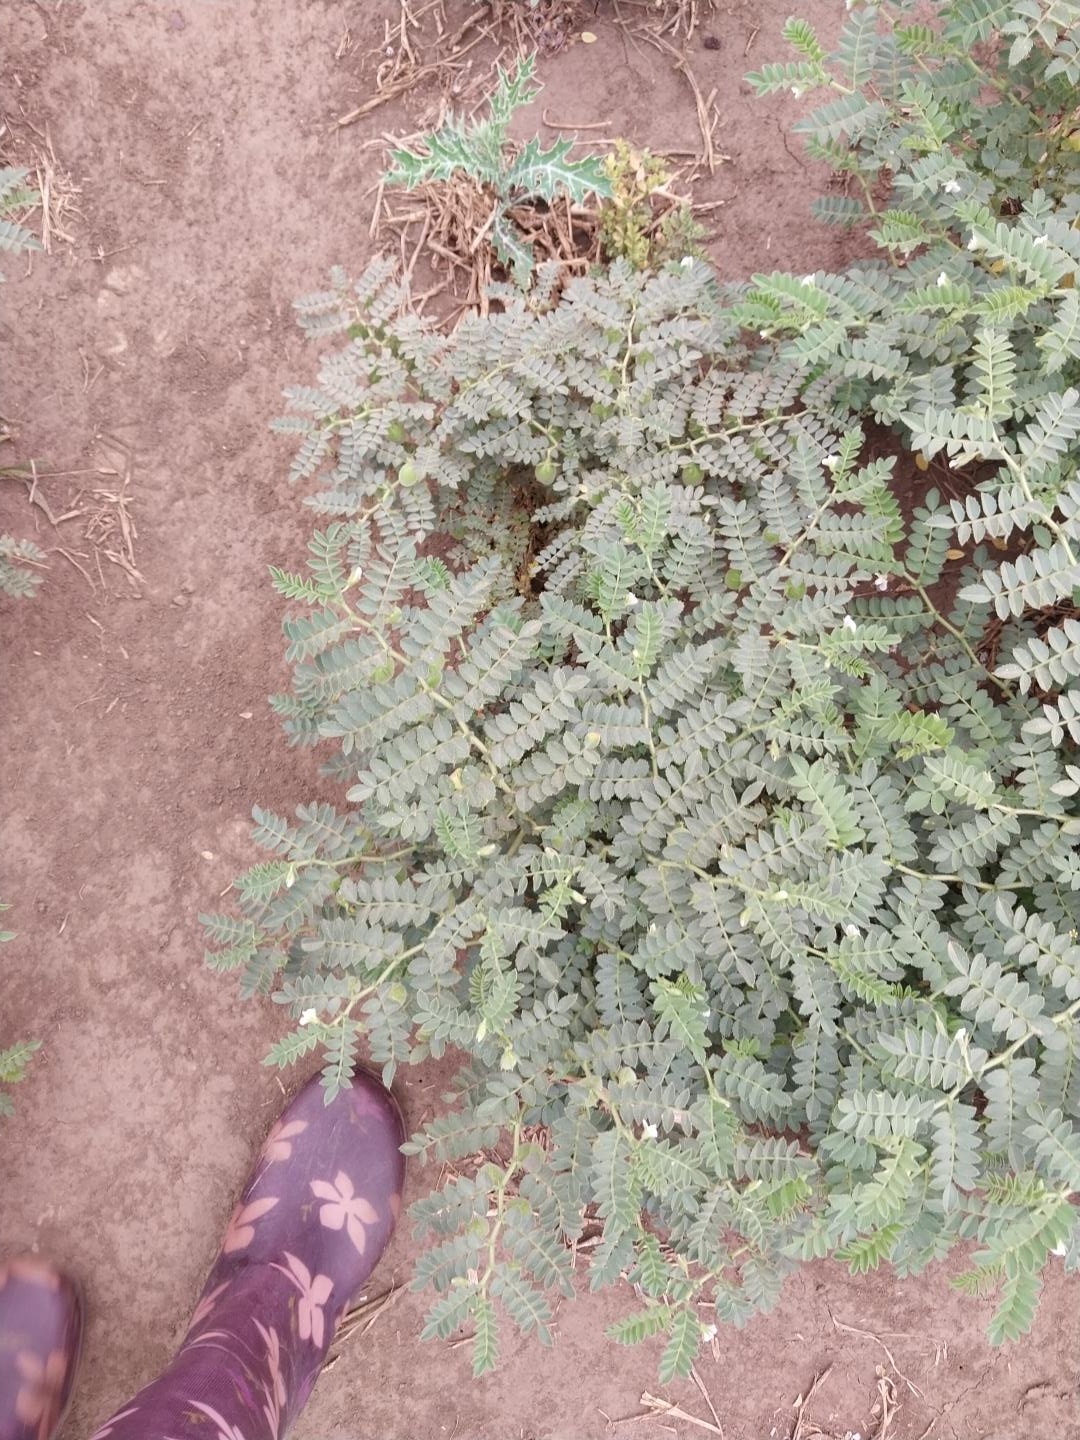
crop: chickpea
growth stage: development pod
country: Tanzania
